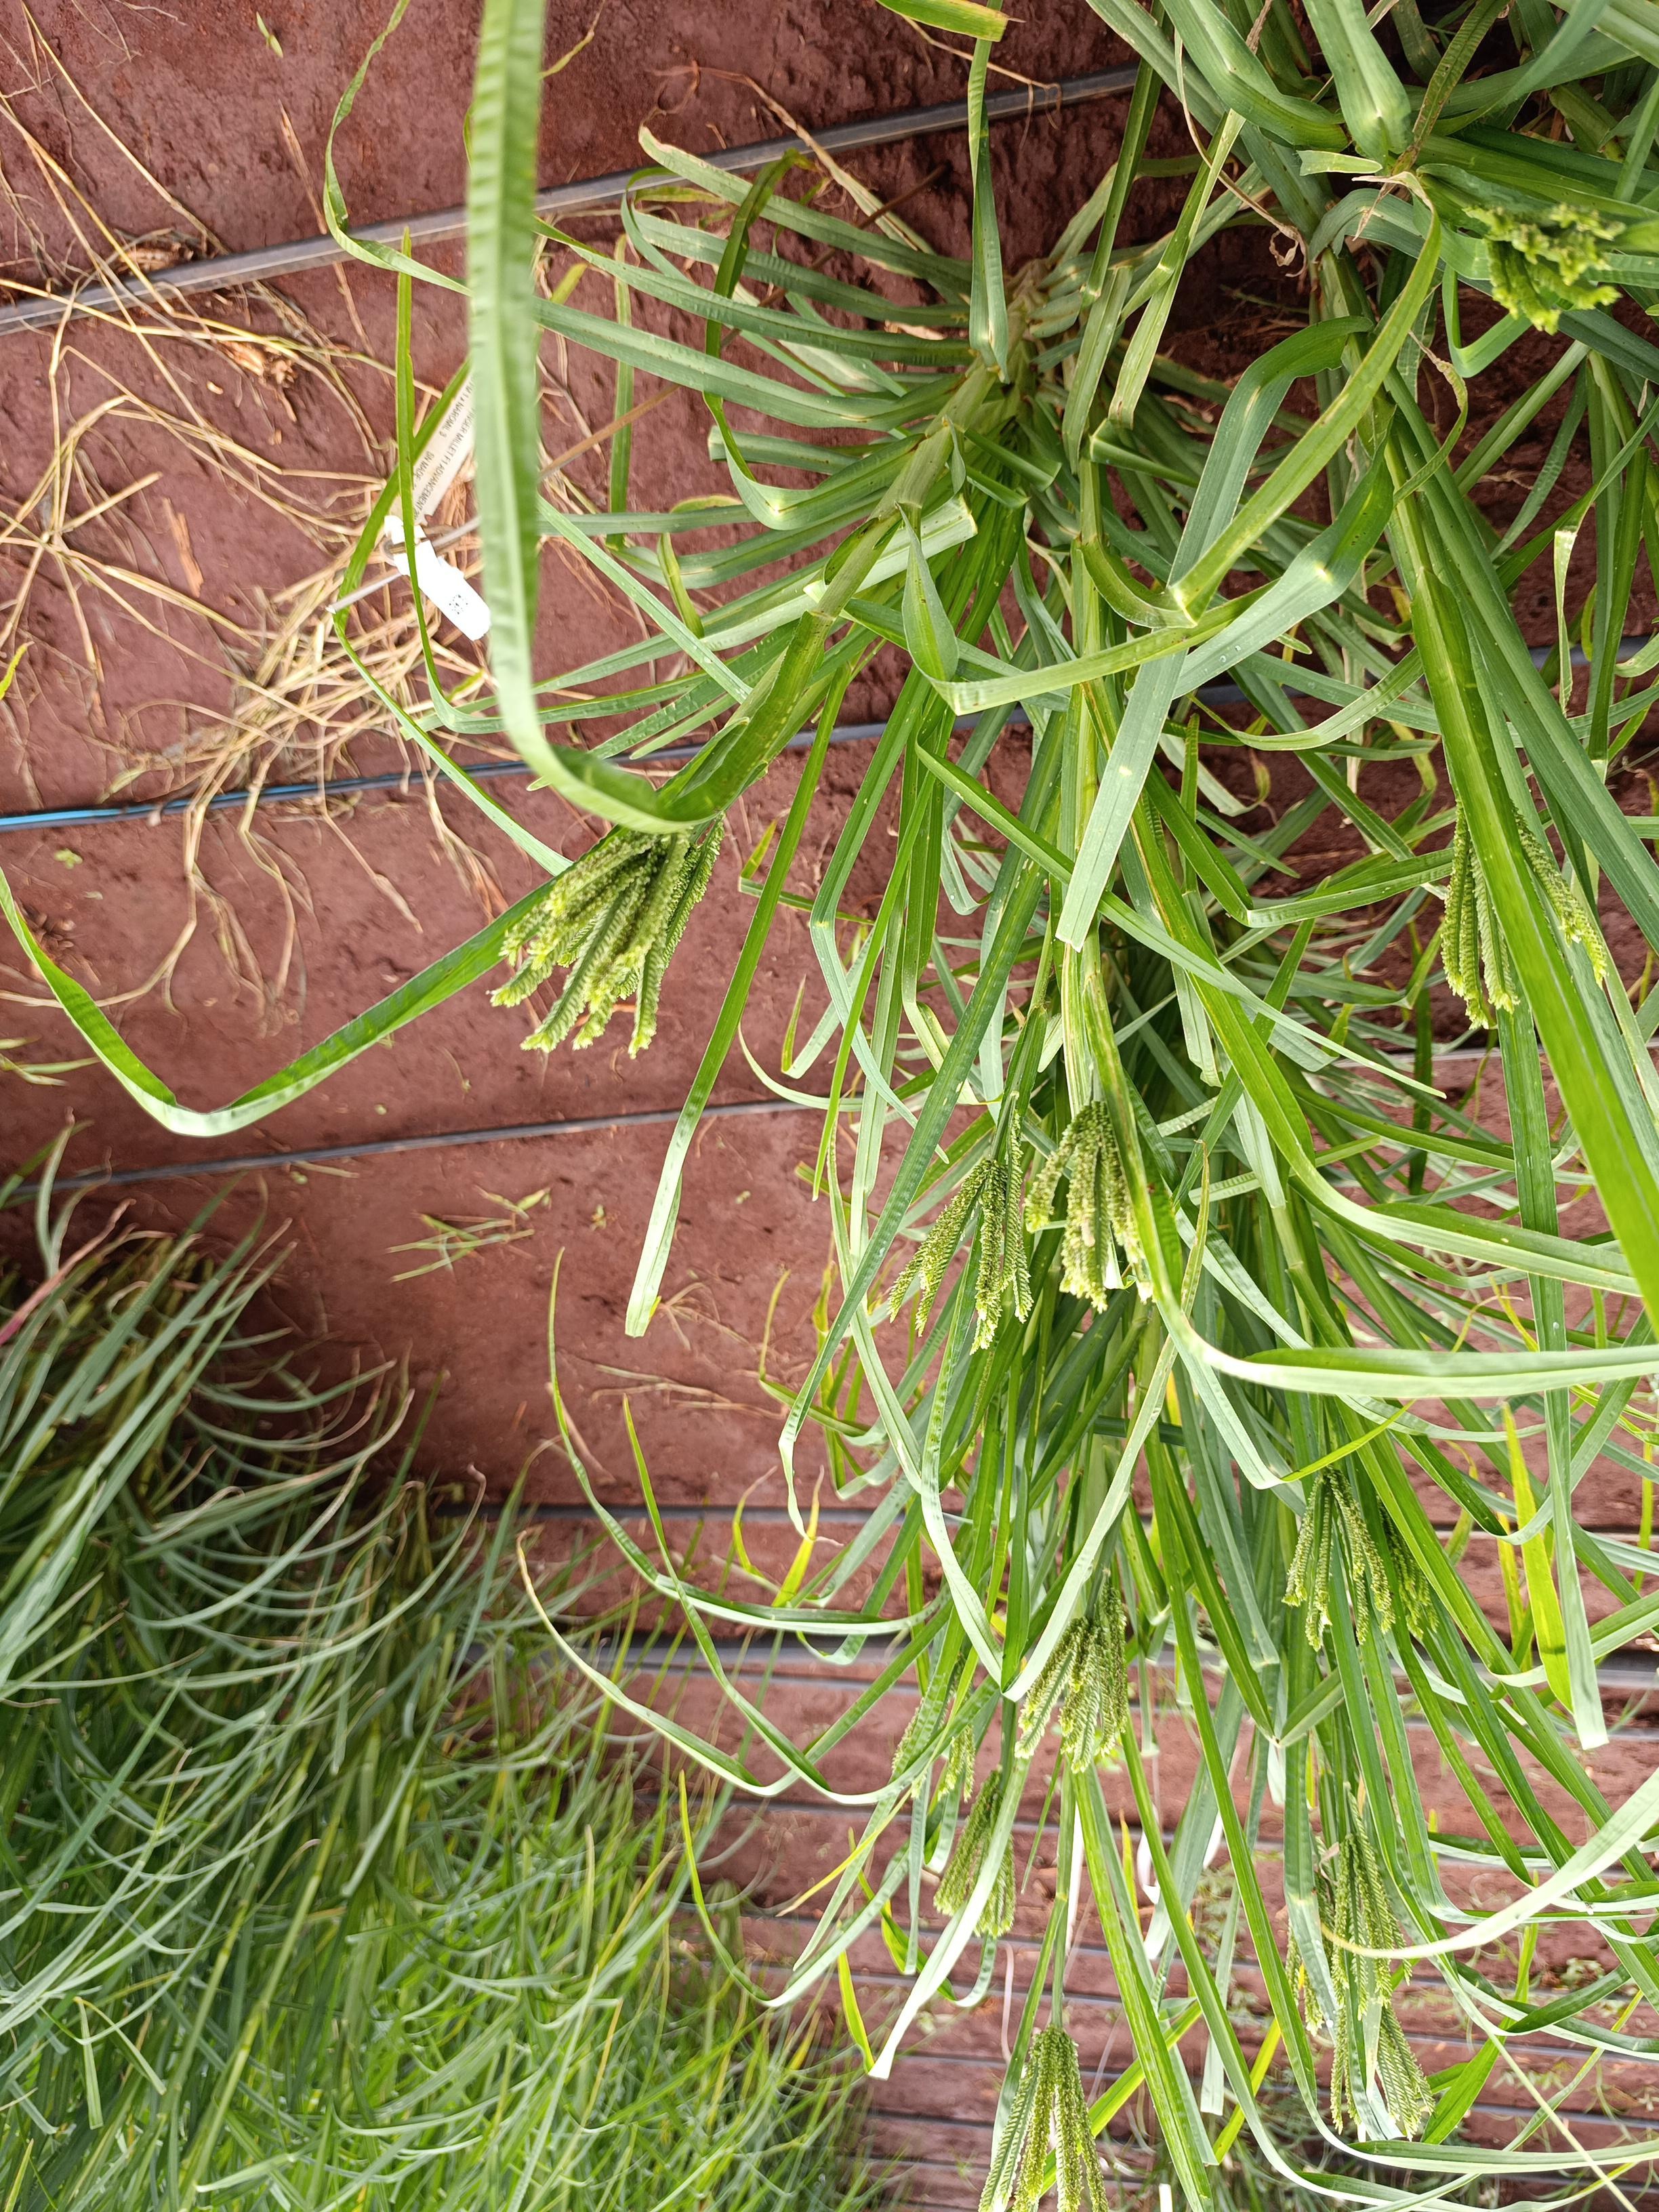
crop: finger millet
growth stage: flowering
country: Kenya
